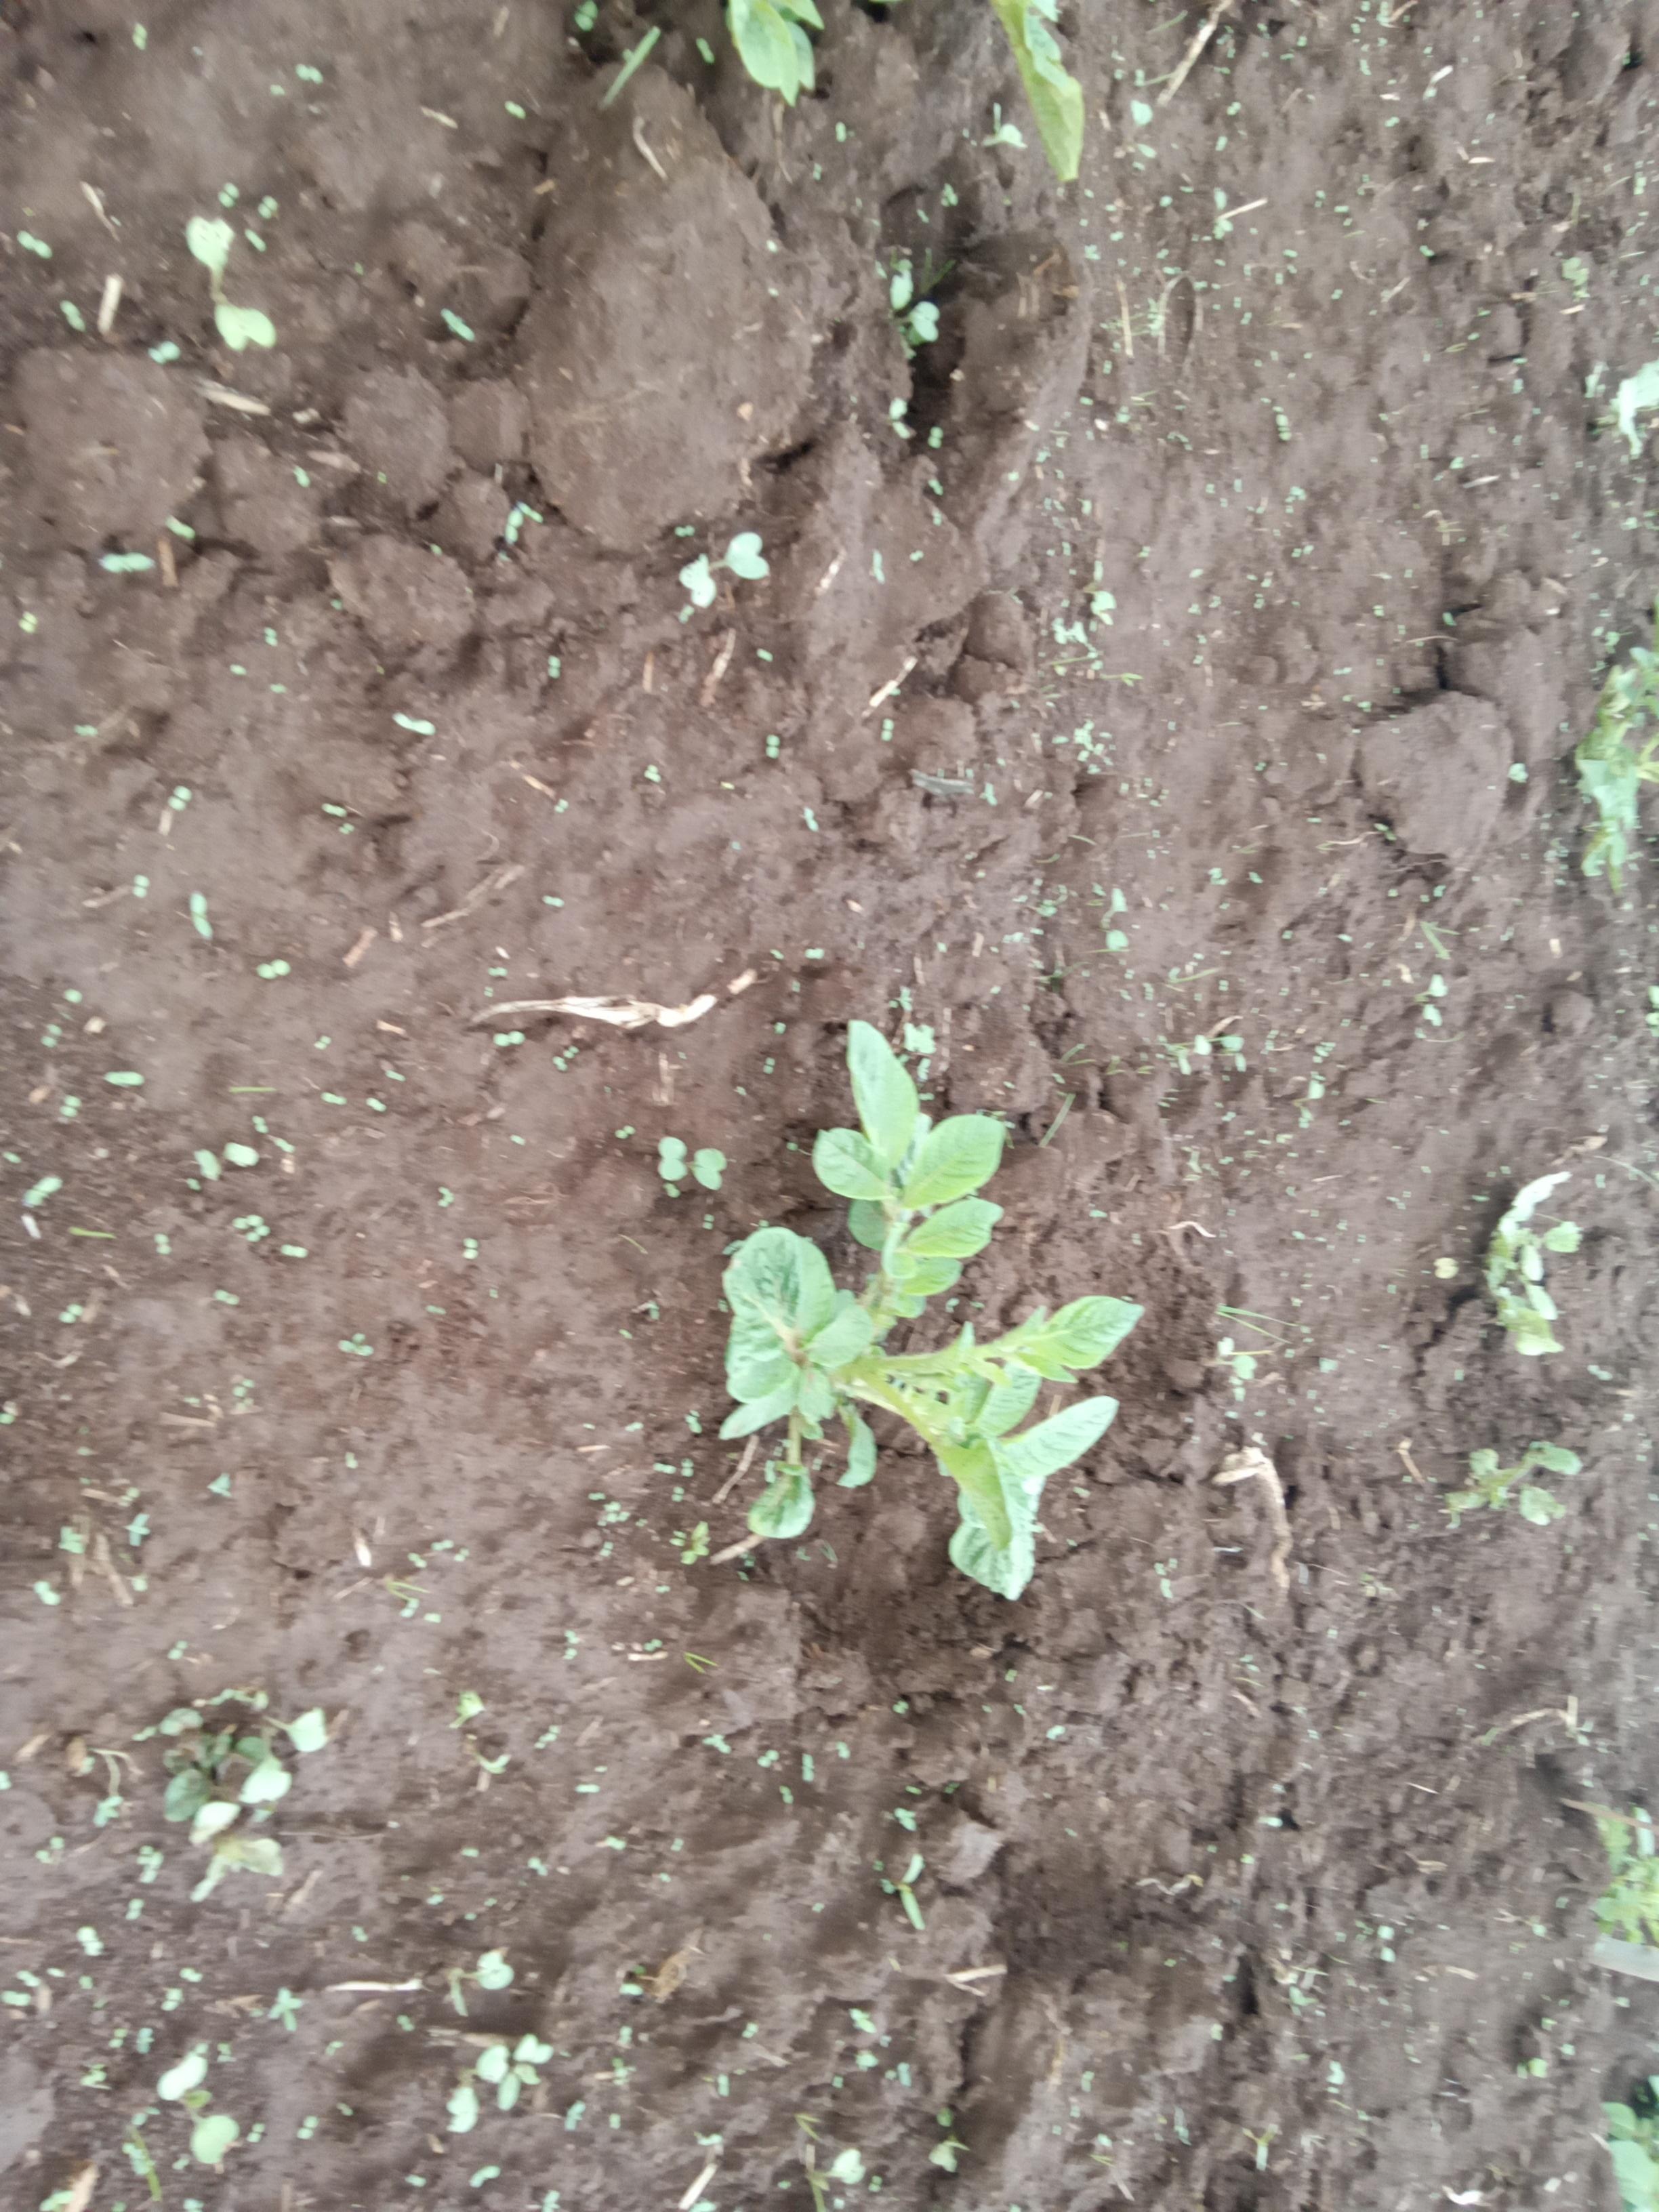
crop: potato
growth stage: emergence
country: Kenya
